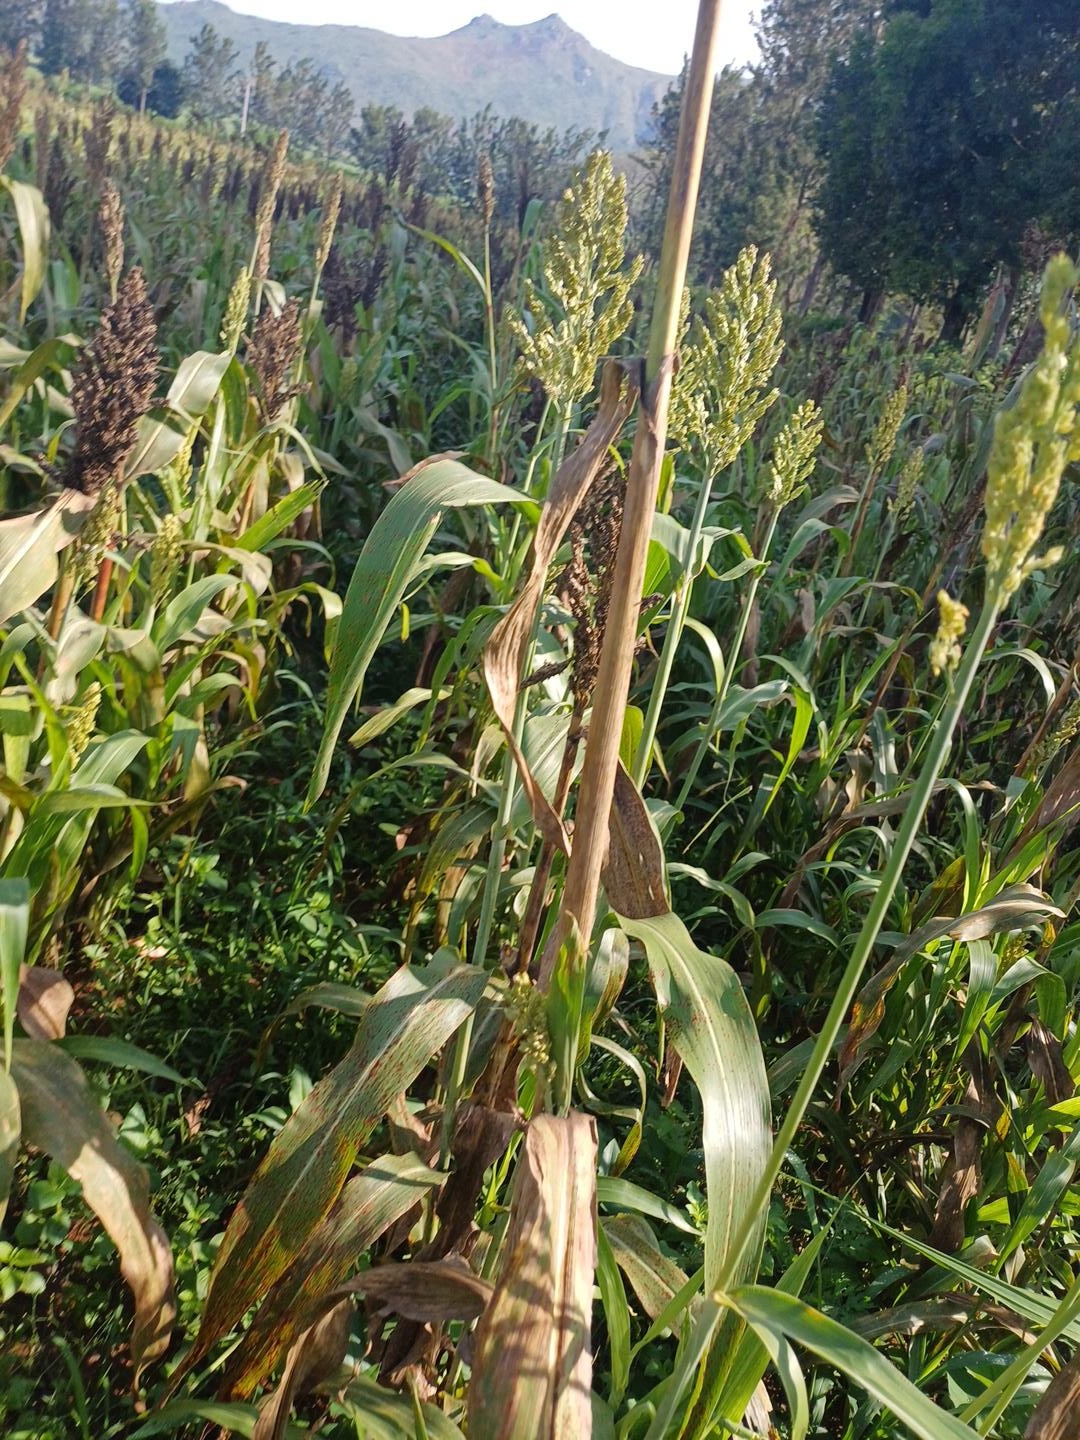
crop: sorghum
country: Kenya
